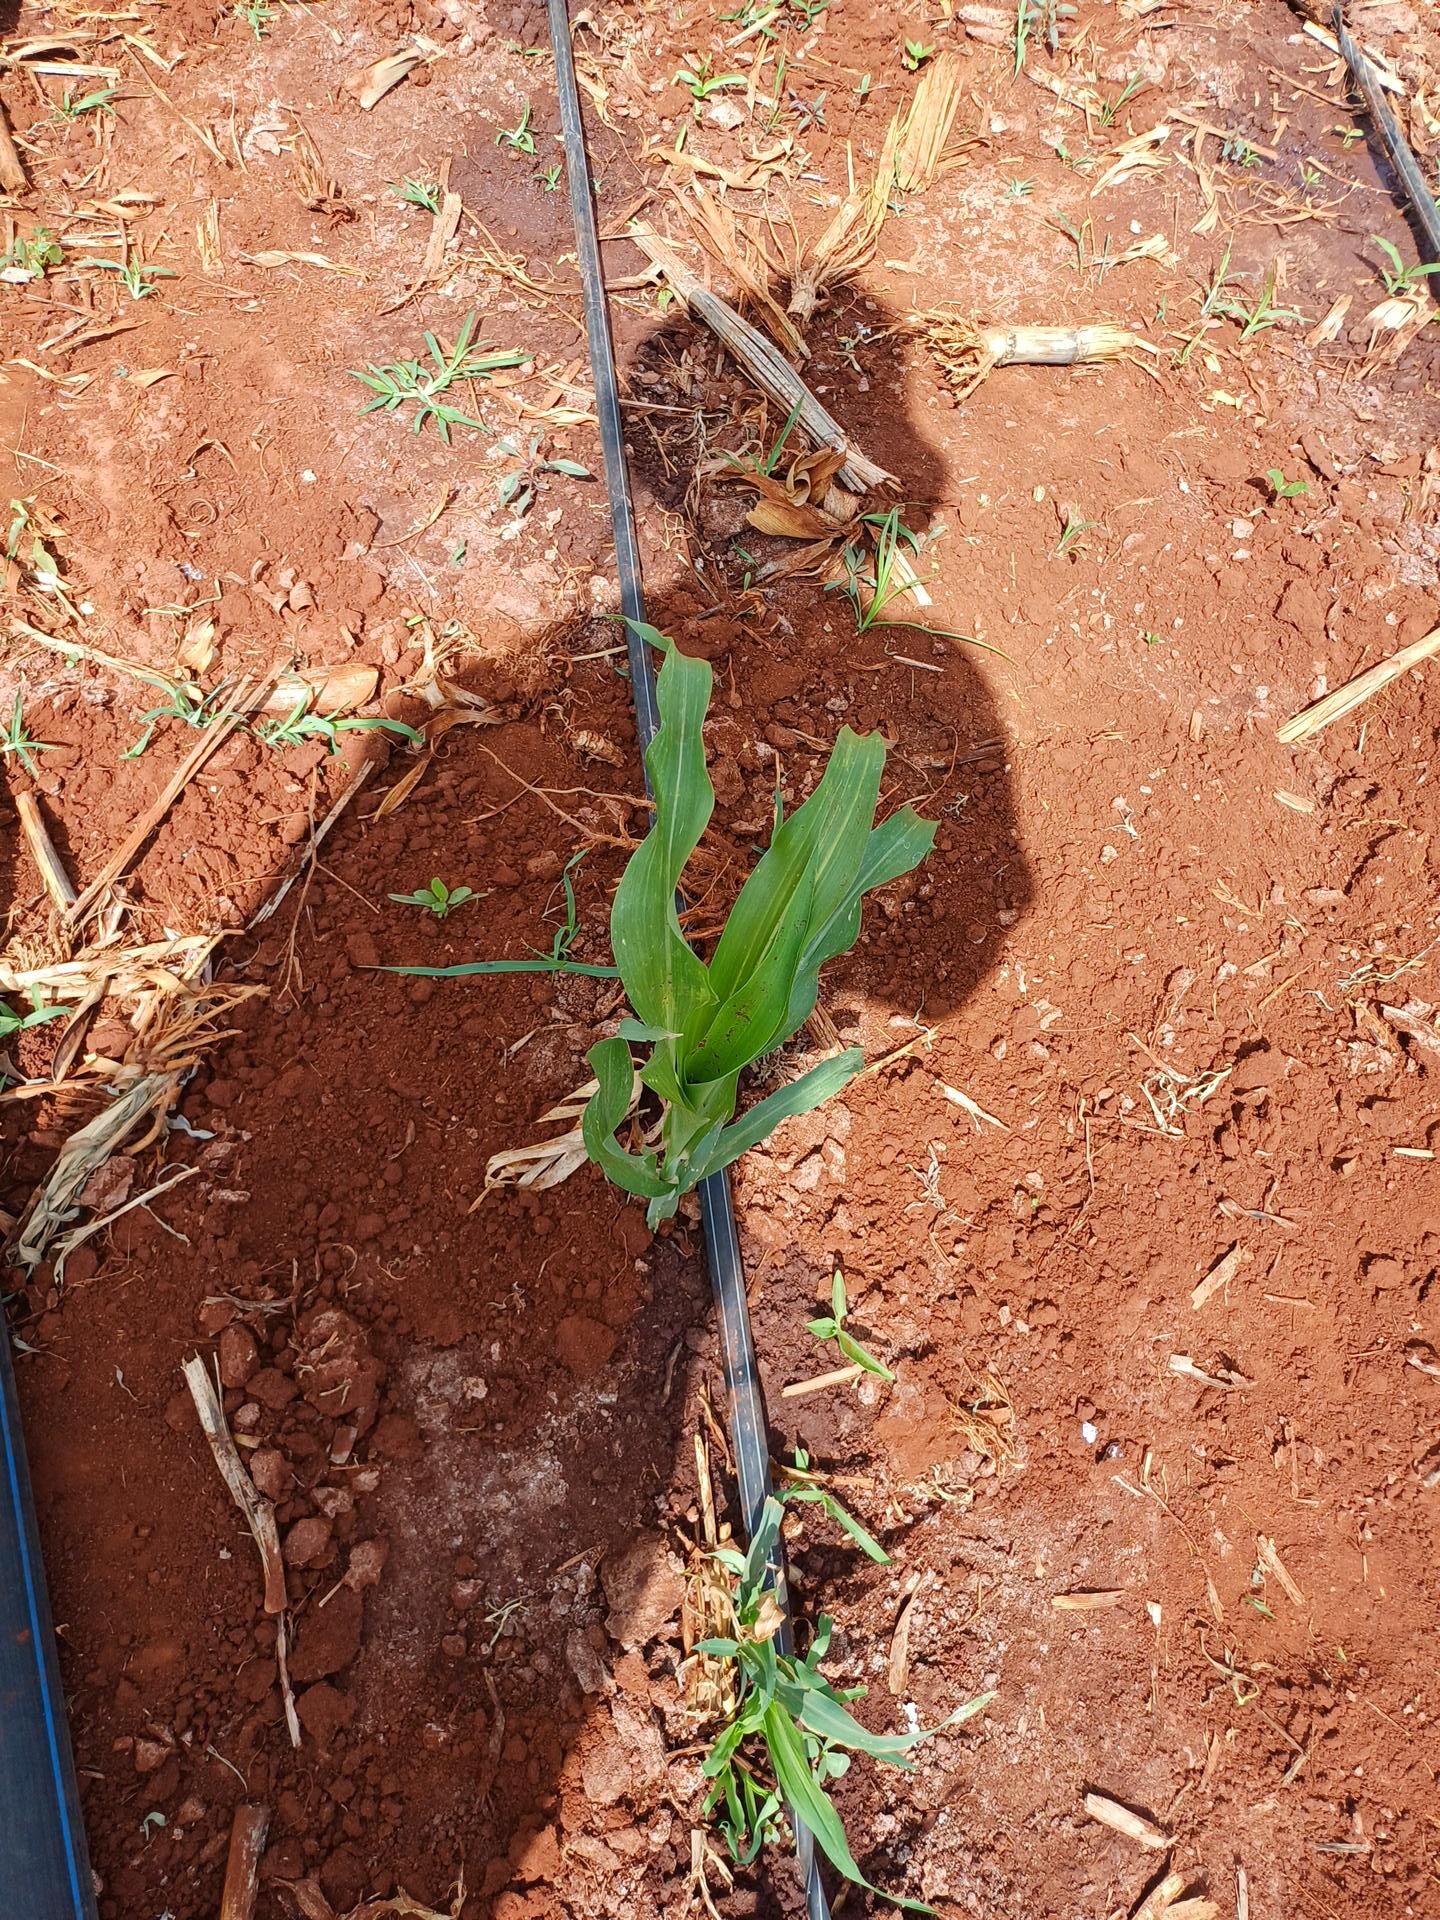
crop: sorghum
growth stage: vegetative
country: Kenya
